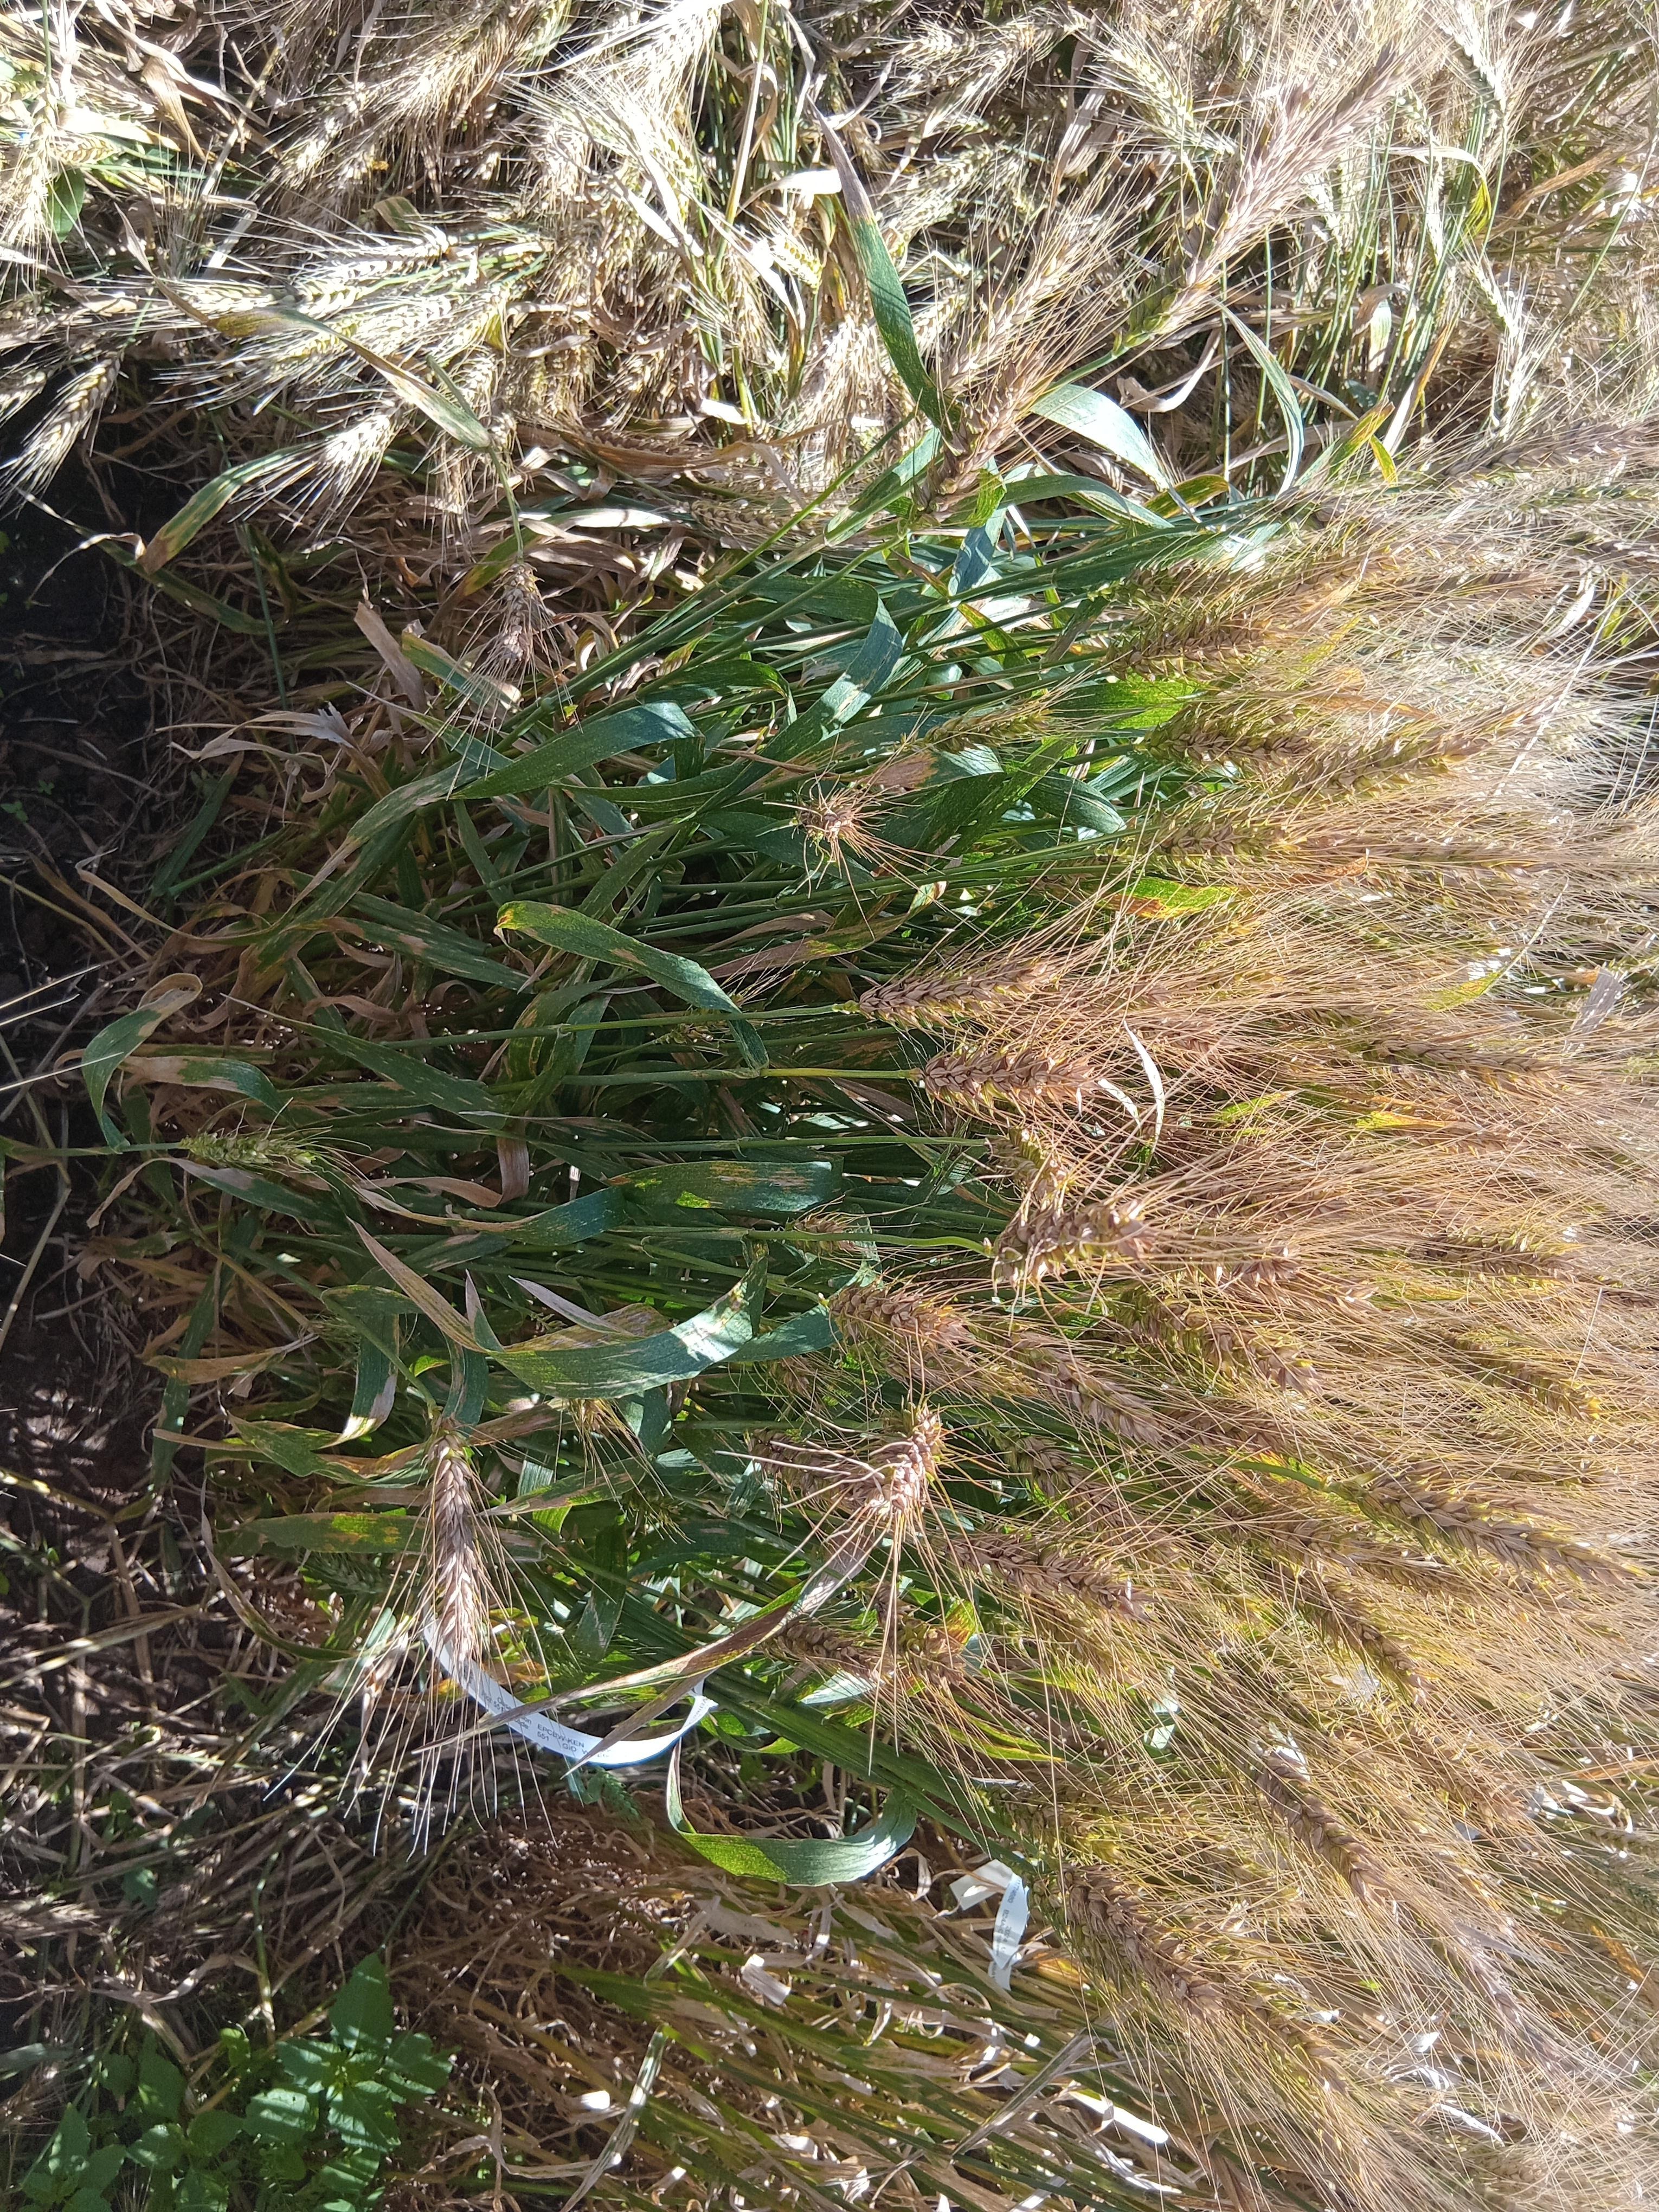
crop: wheat
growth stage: maturity
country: Kenya
